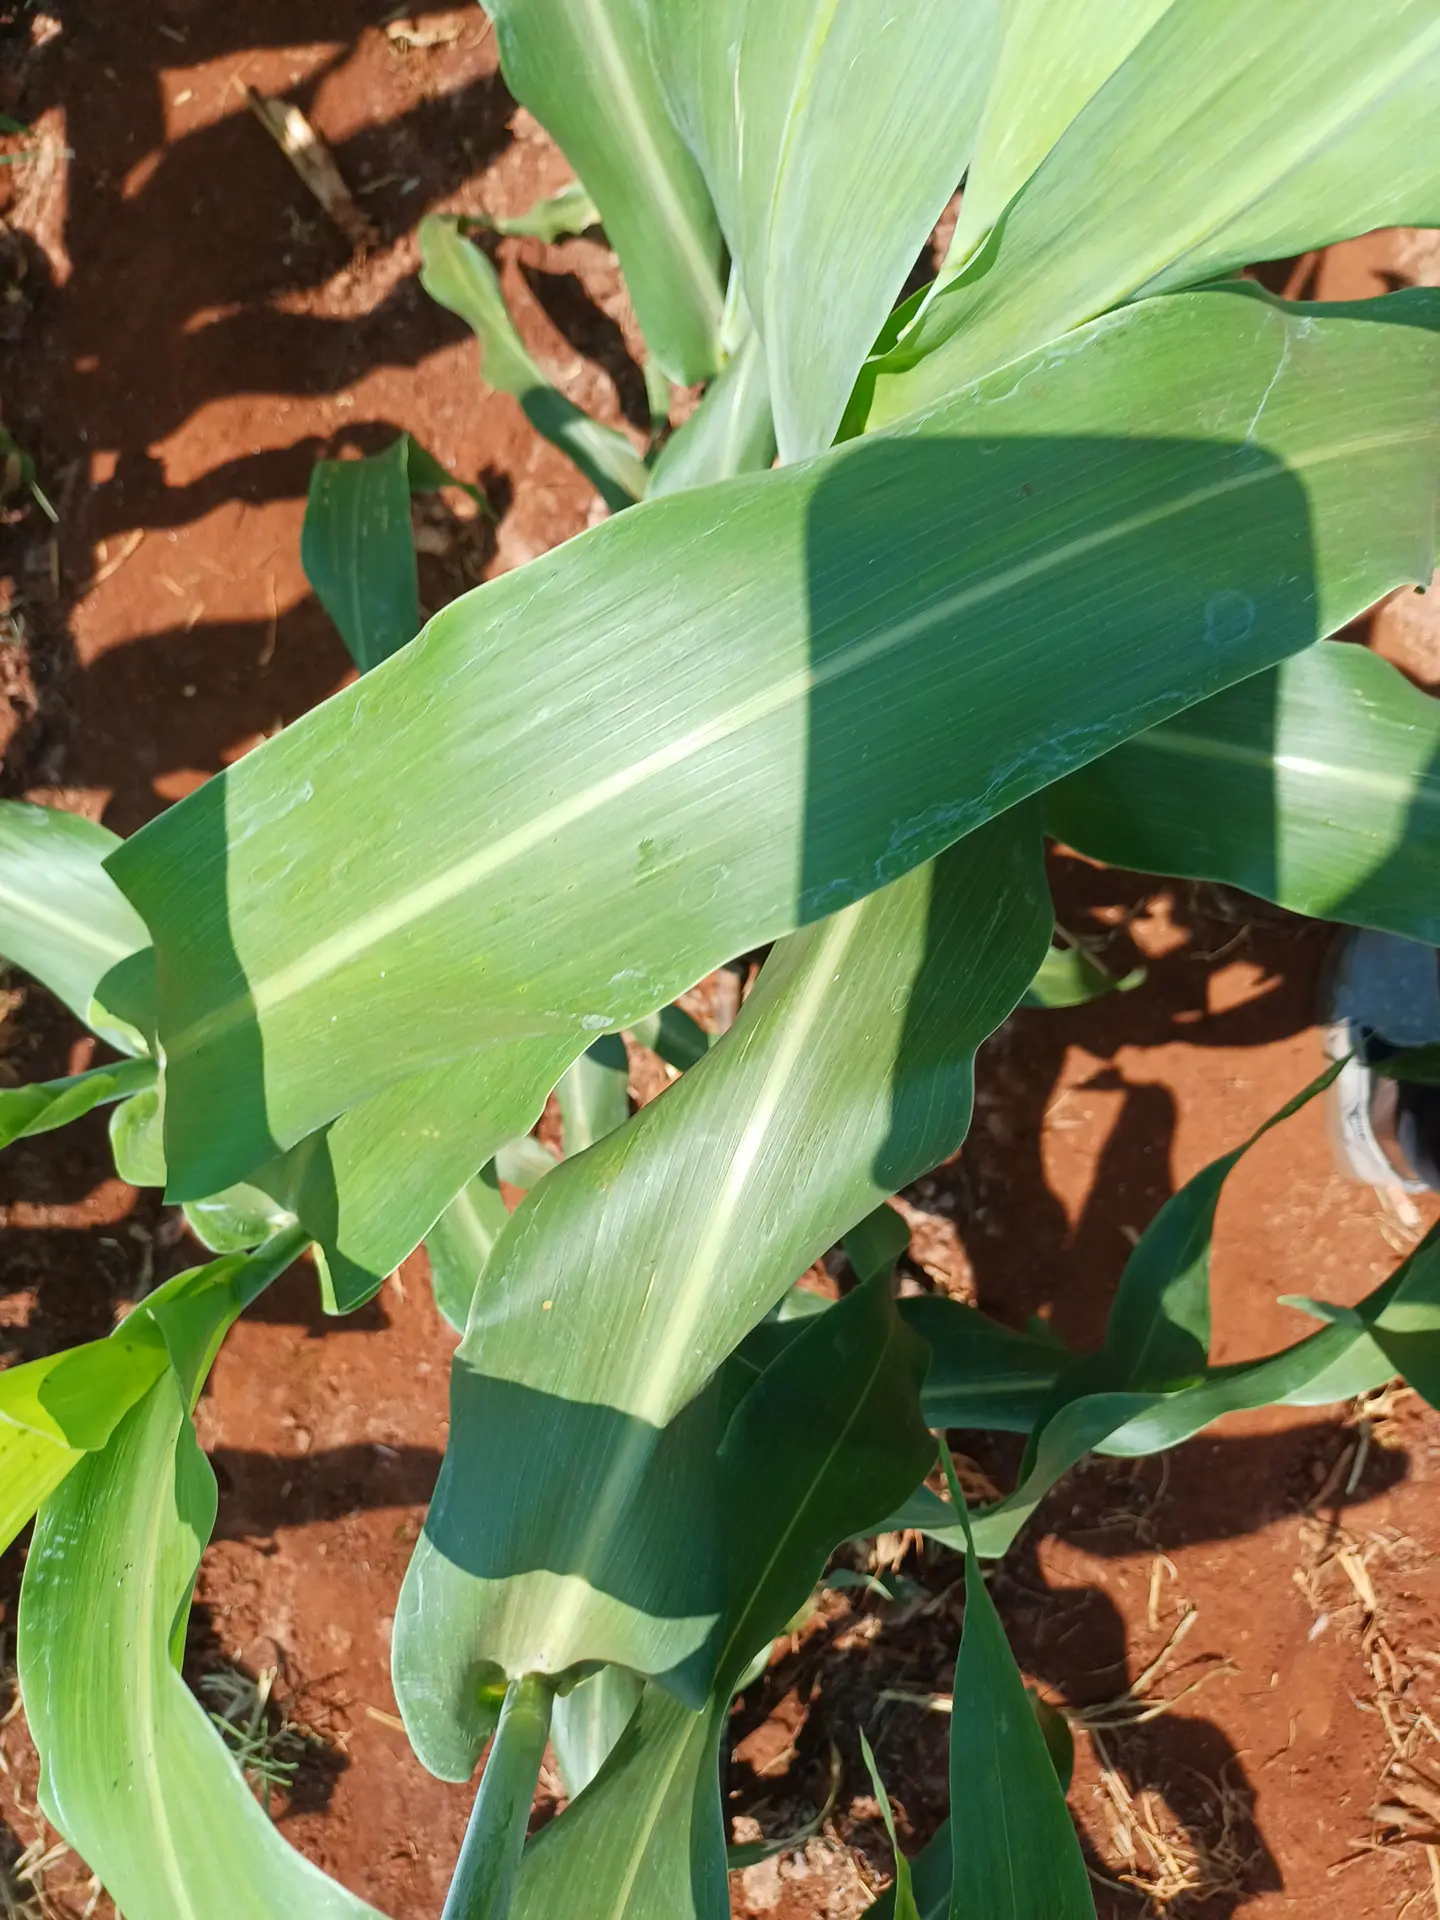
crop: sorghum
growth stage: vegetative
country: Kenya
